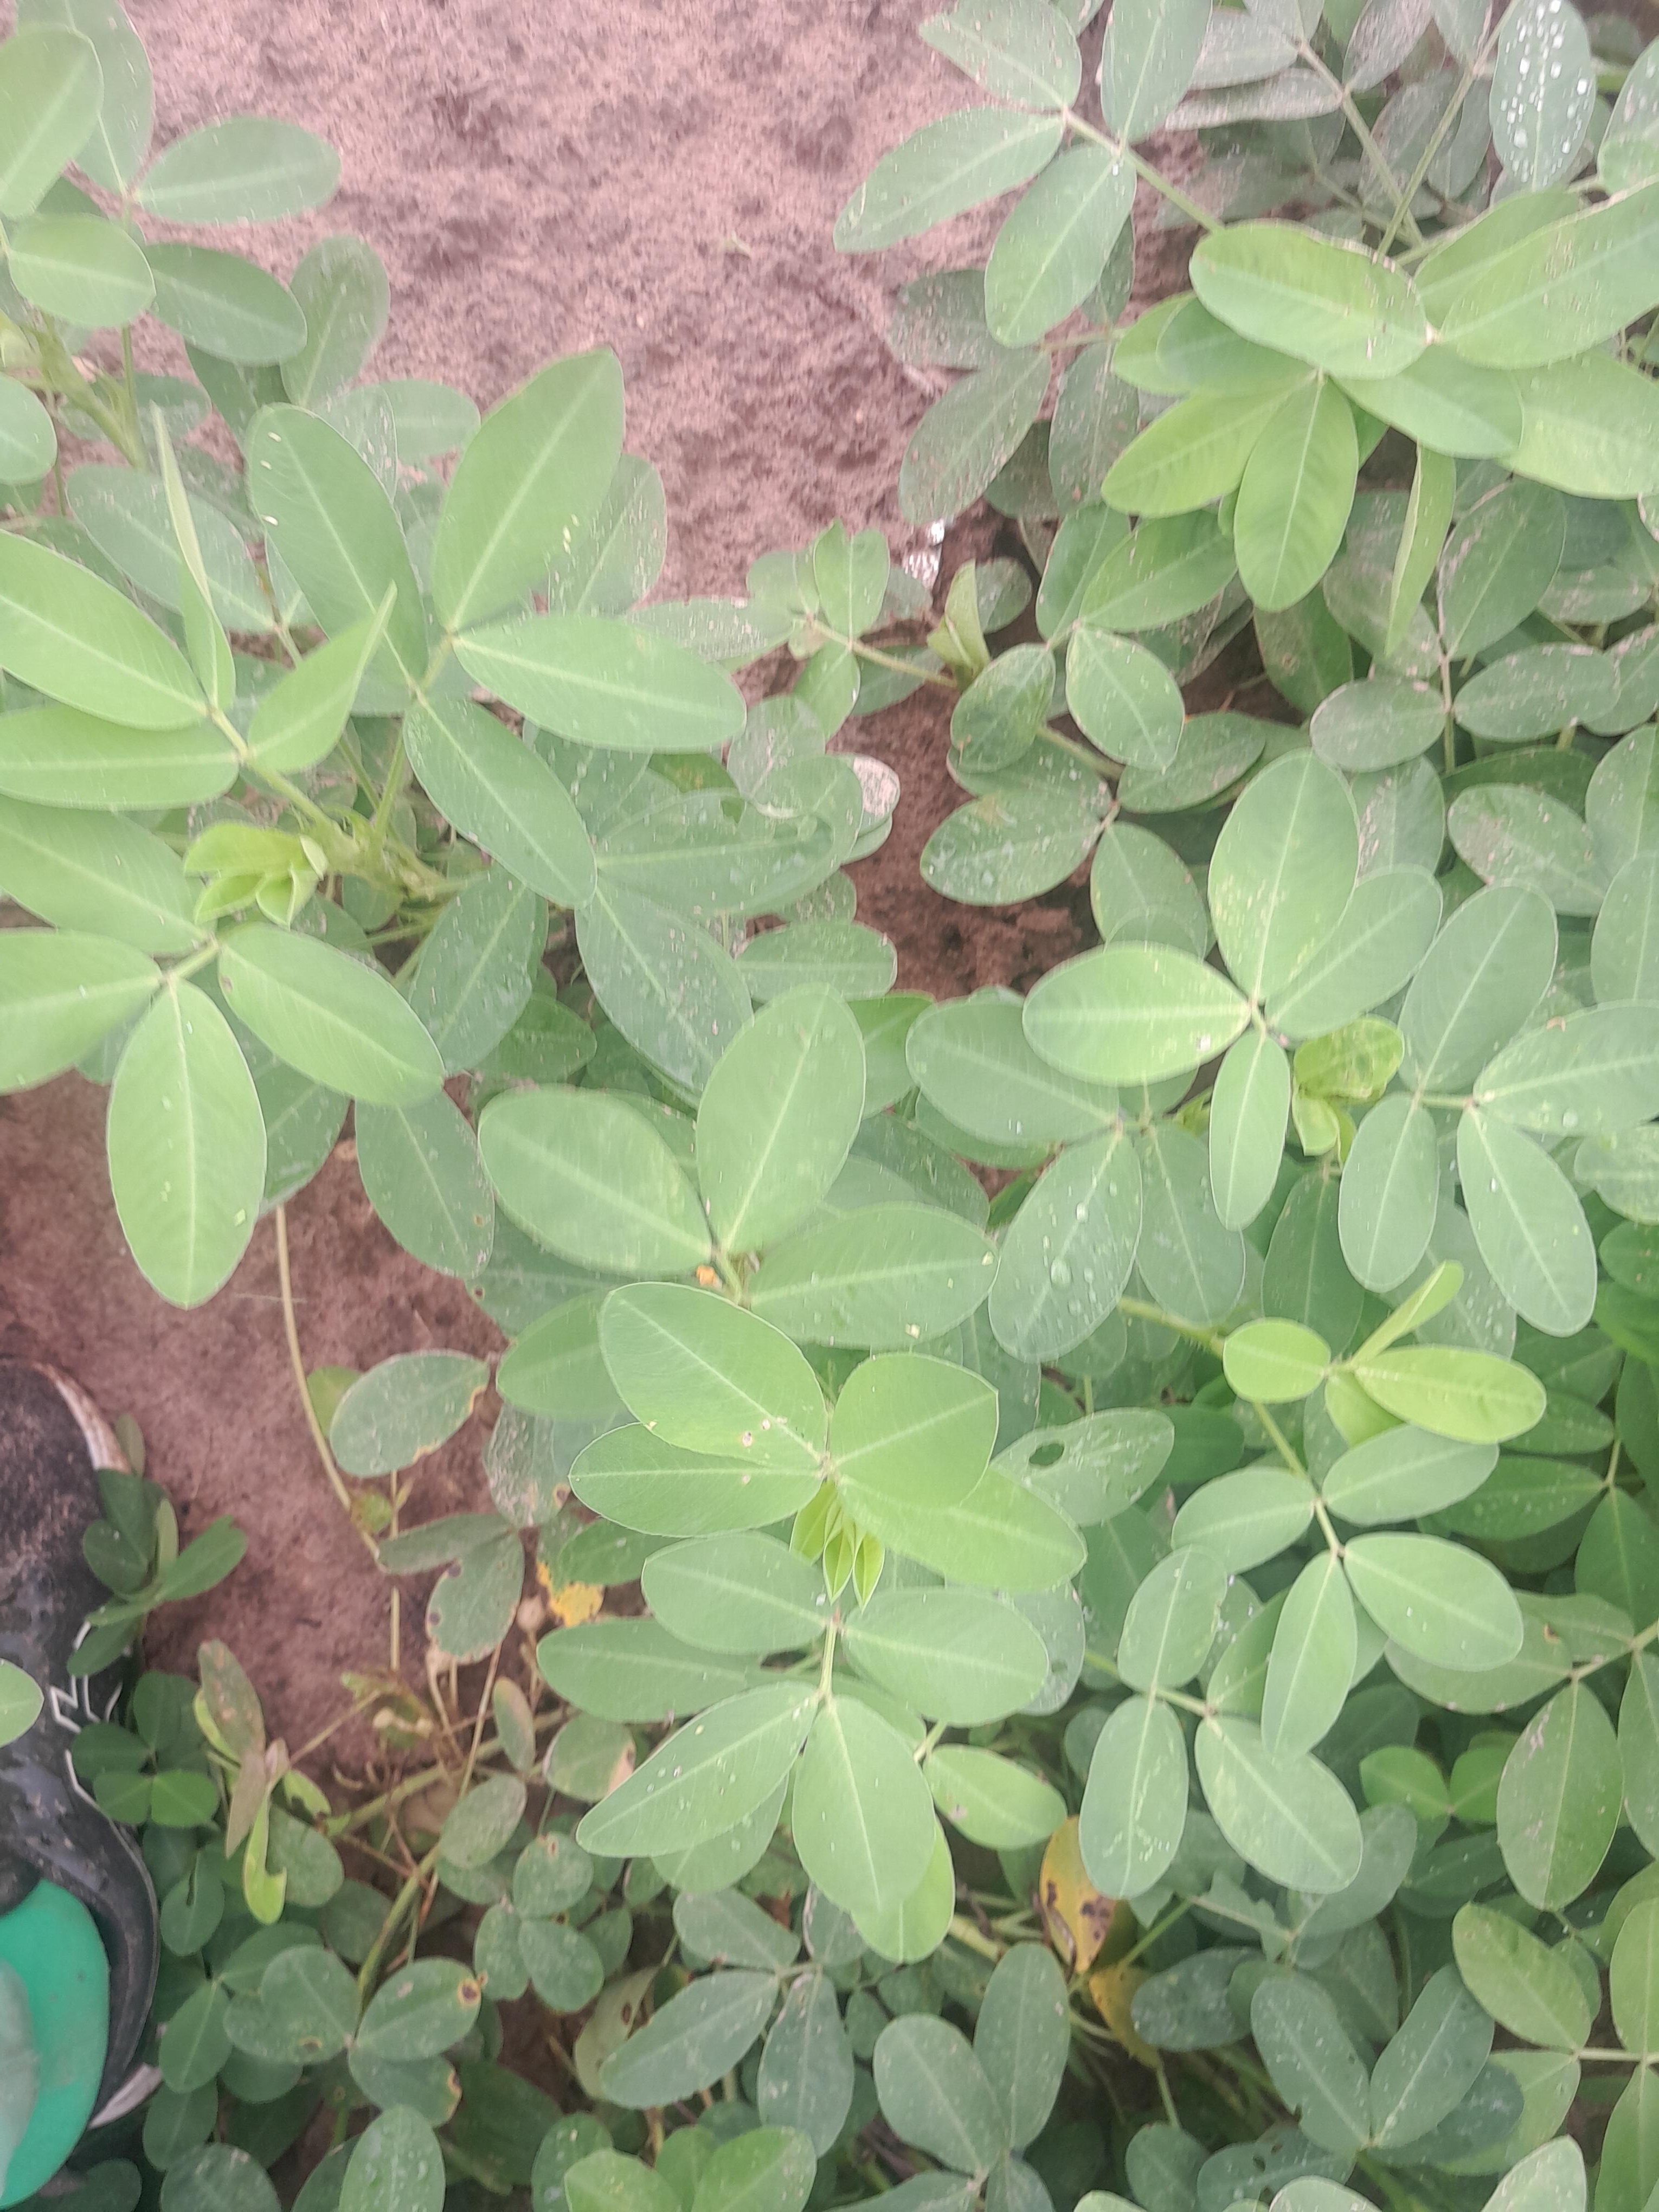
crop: groundnut
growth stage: flowering
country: Senegal
